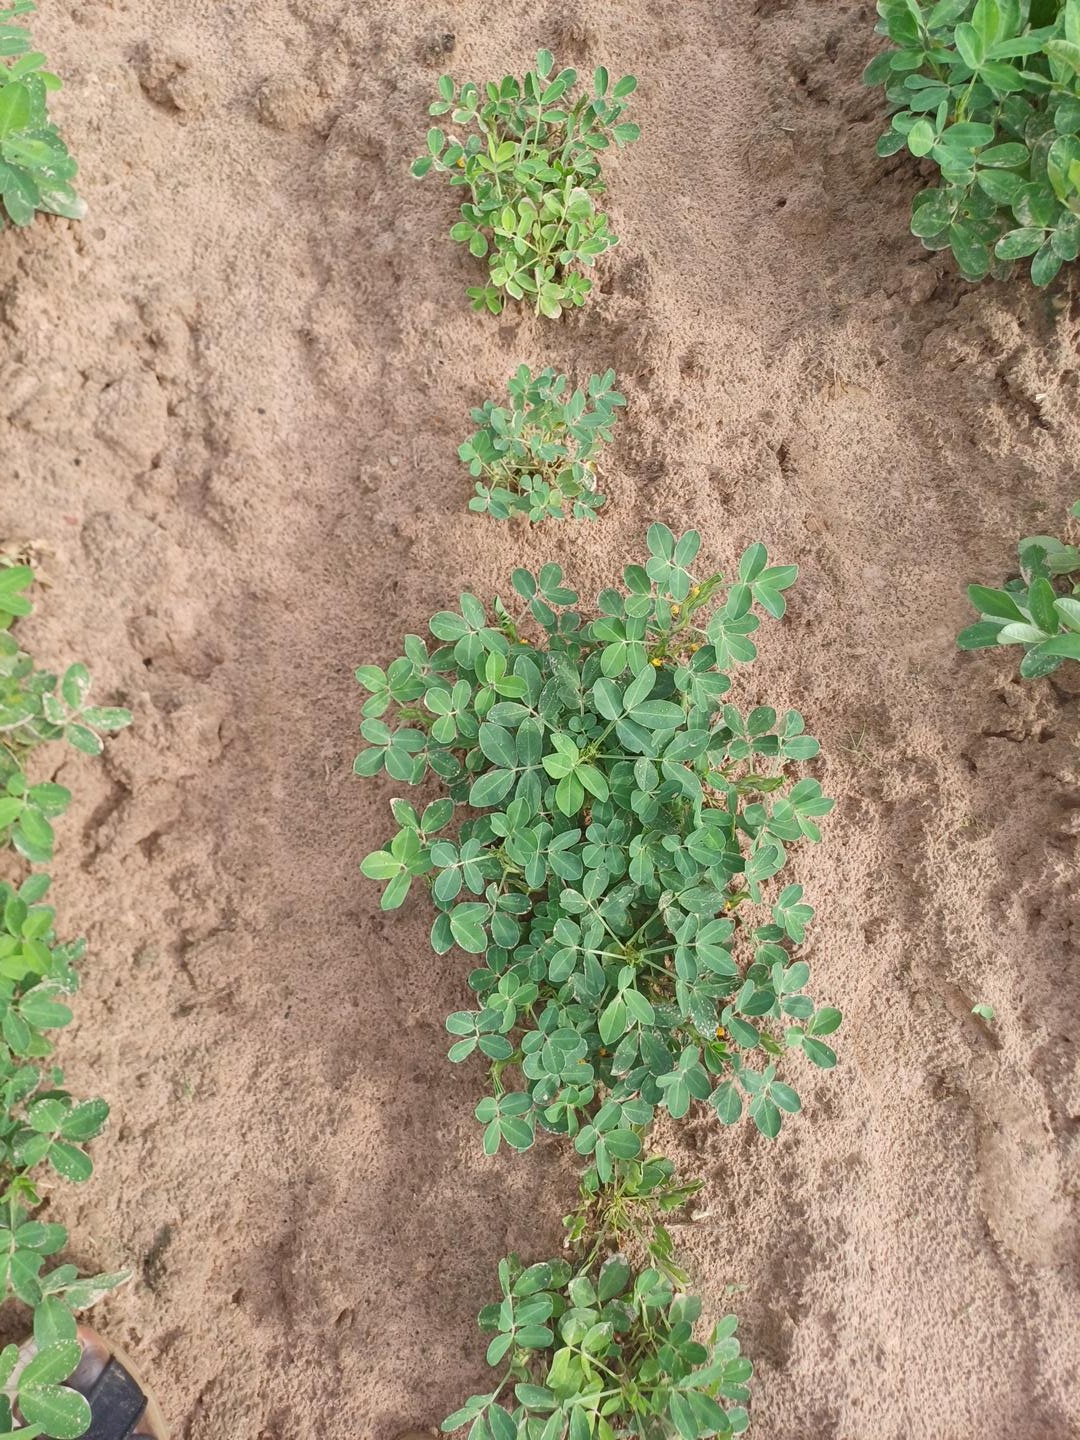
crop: groundnut
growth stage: flowering
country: Senegal
